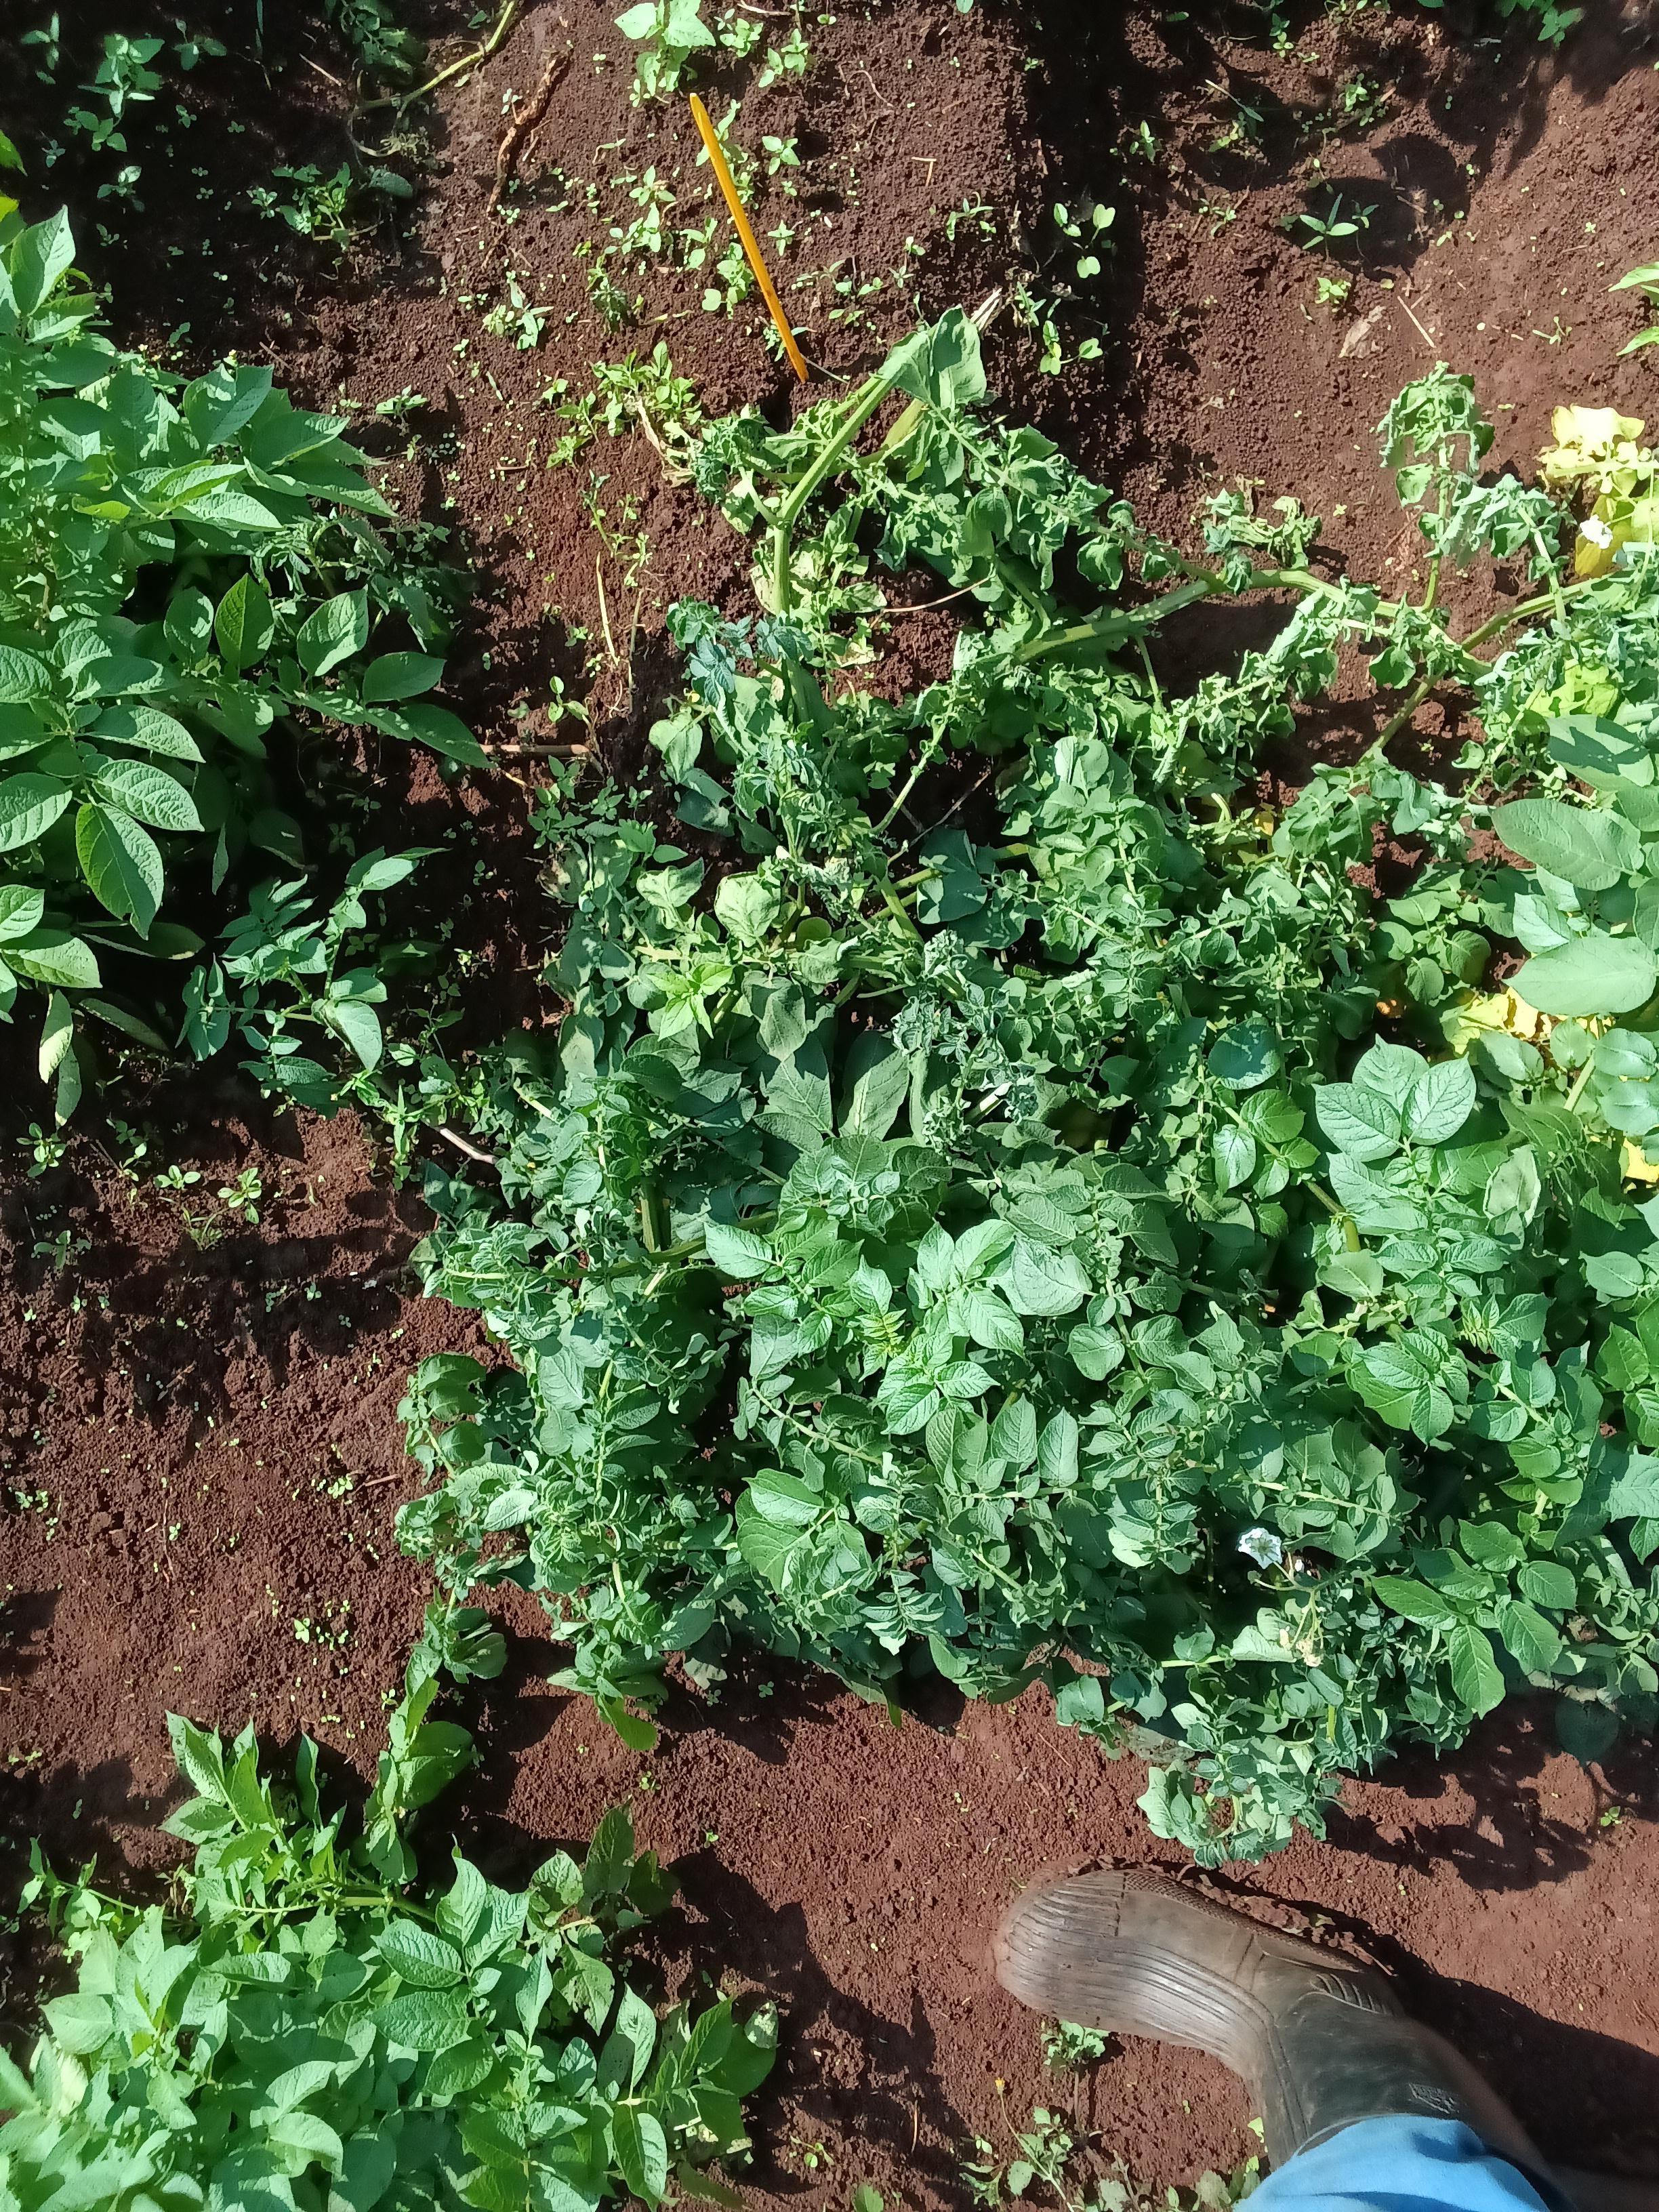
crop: potato
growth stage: flowering
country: Kenya
